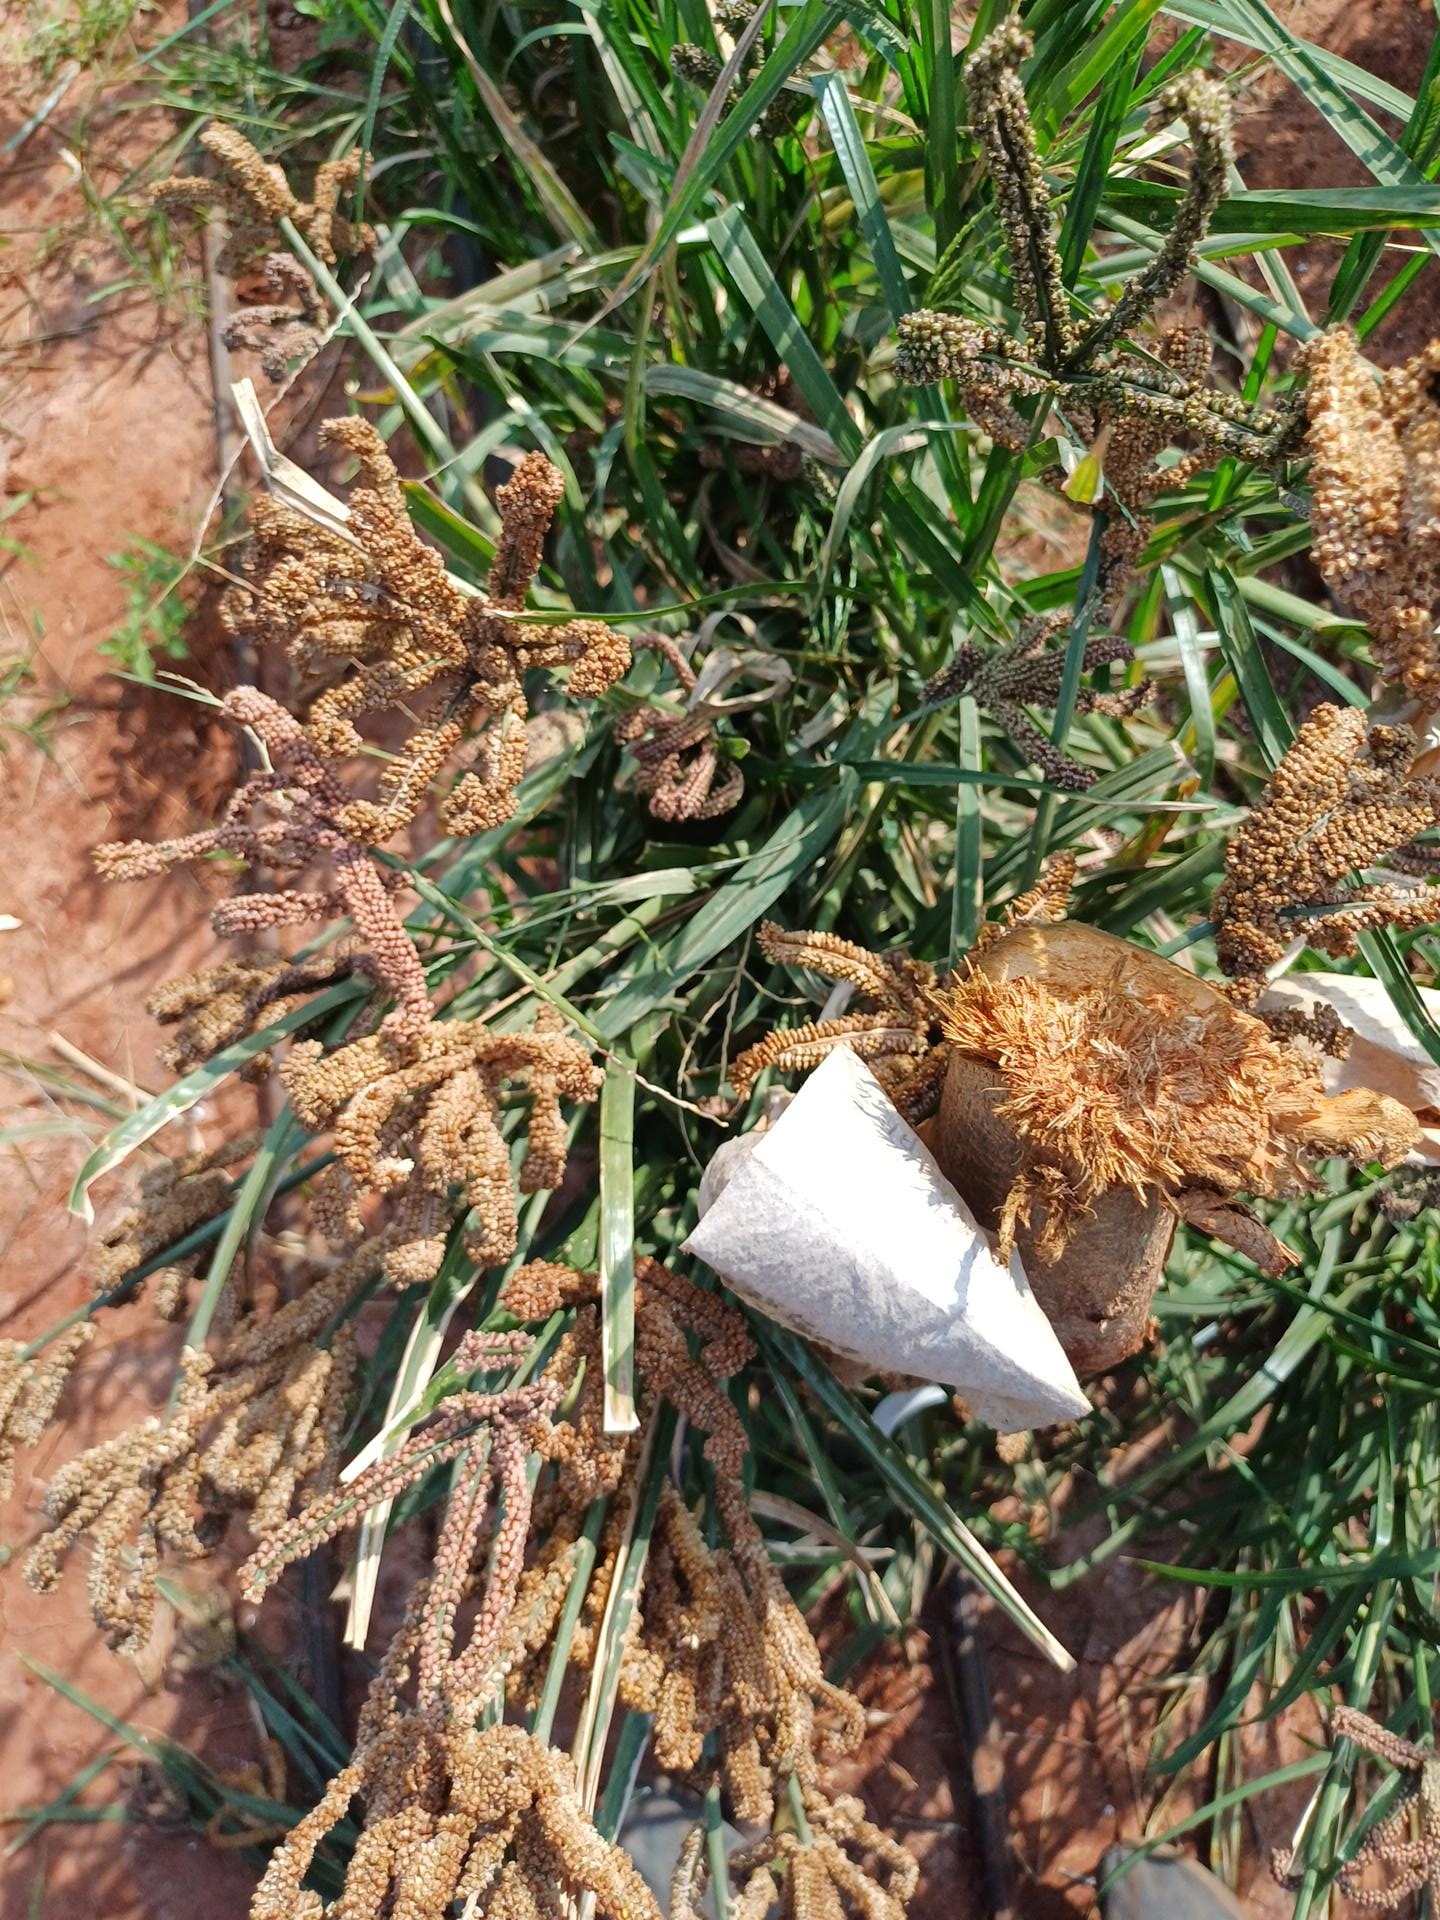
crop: finger millet
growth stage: filling grain
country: Kenya
